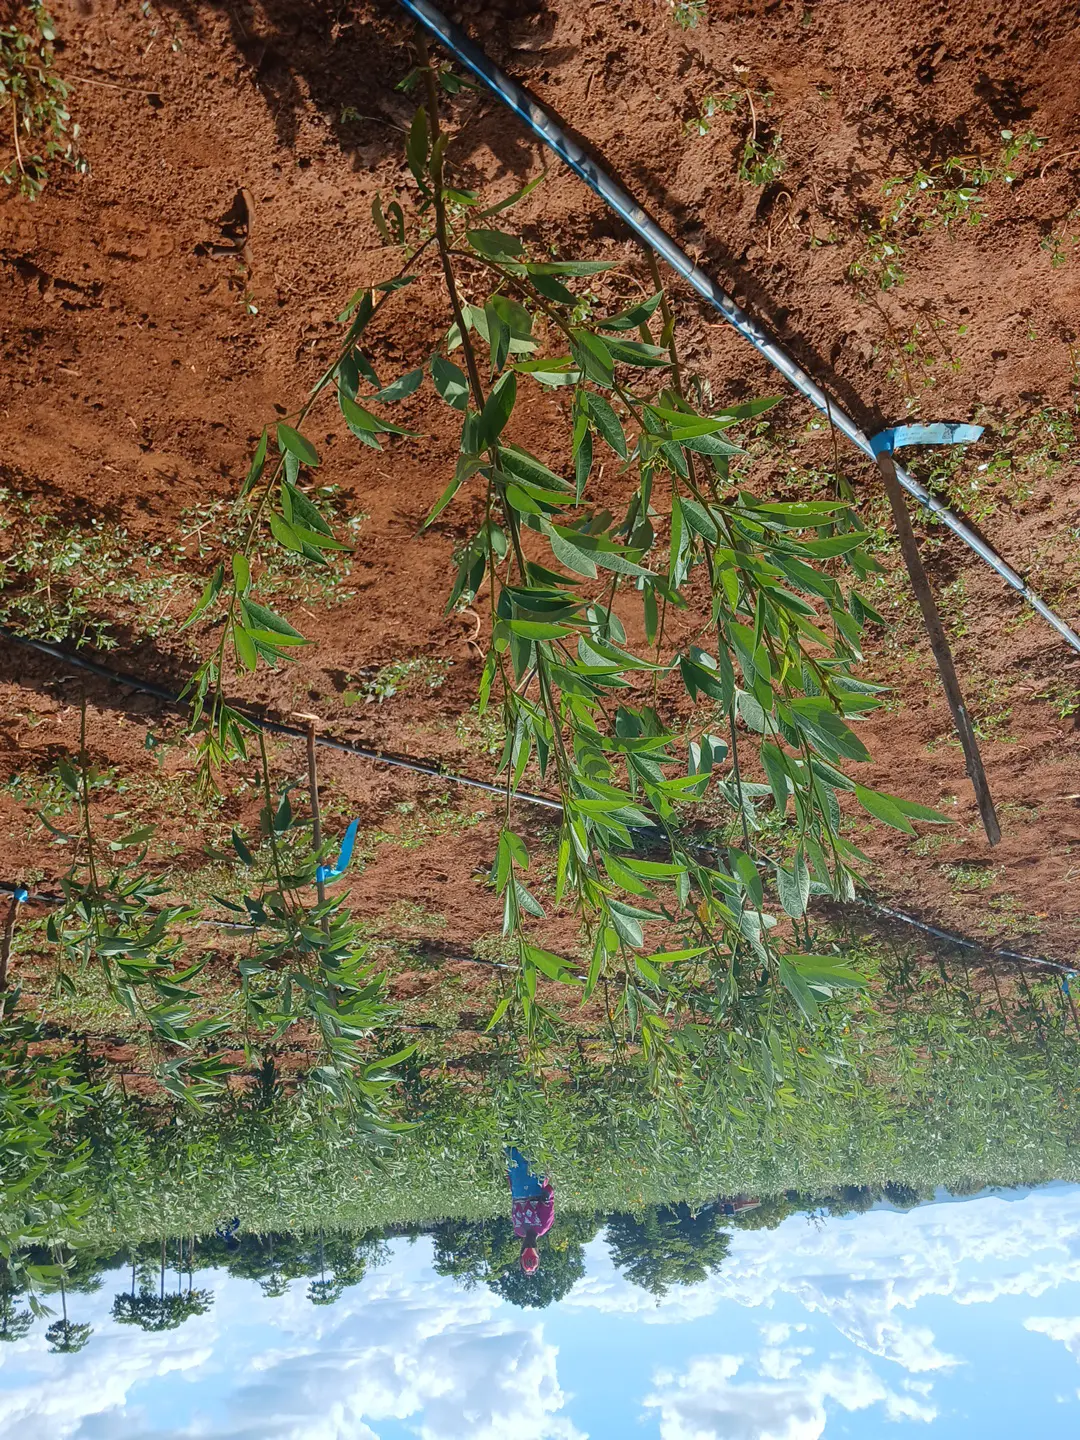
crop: pigeonpea
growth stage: vegetative
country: Kenya
